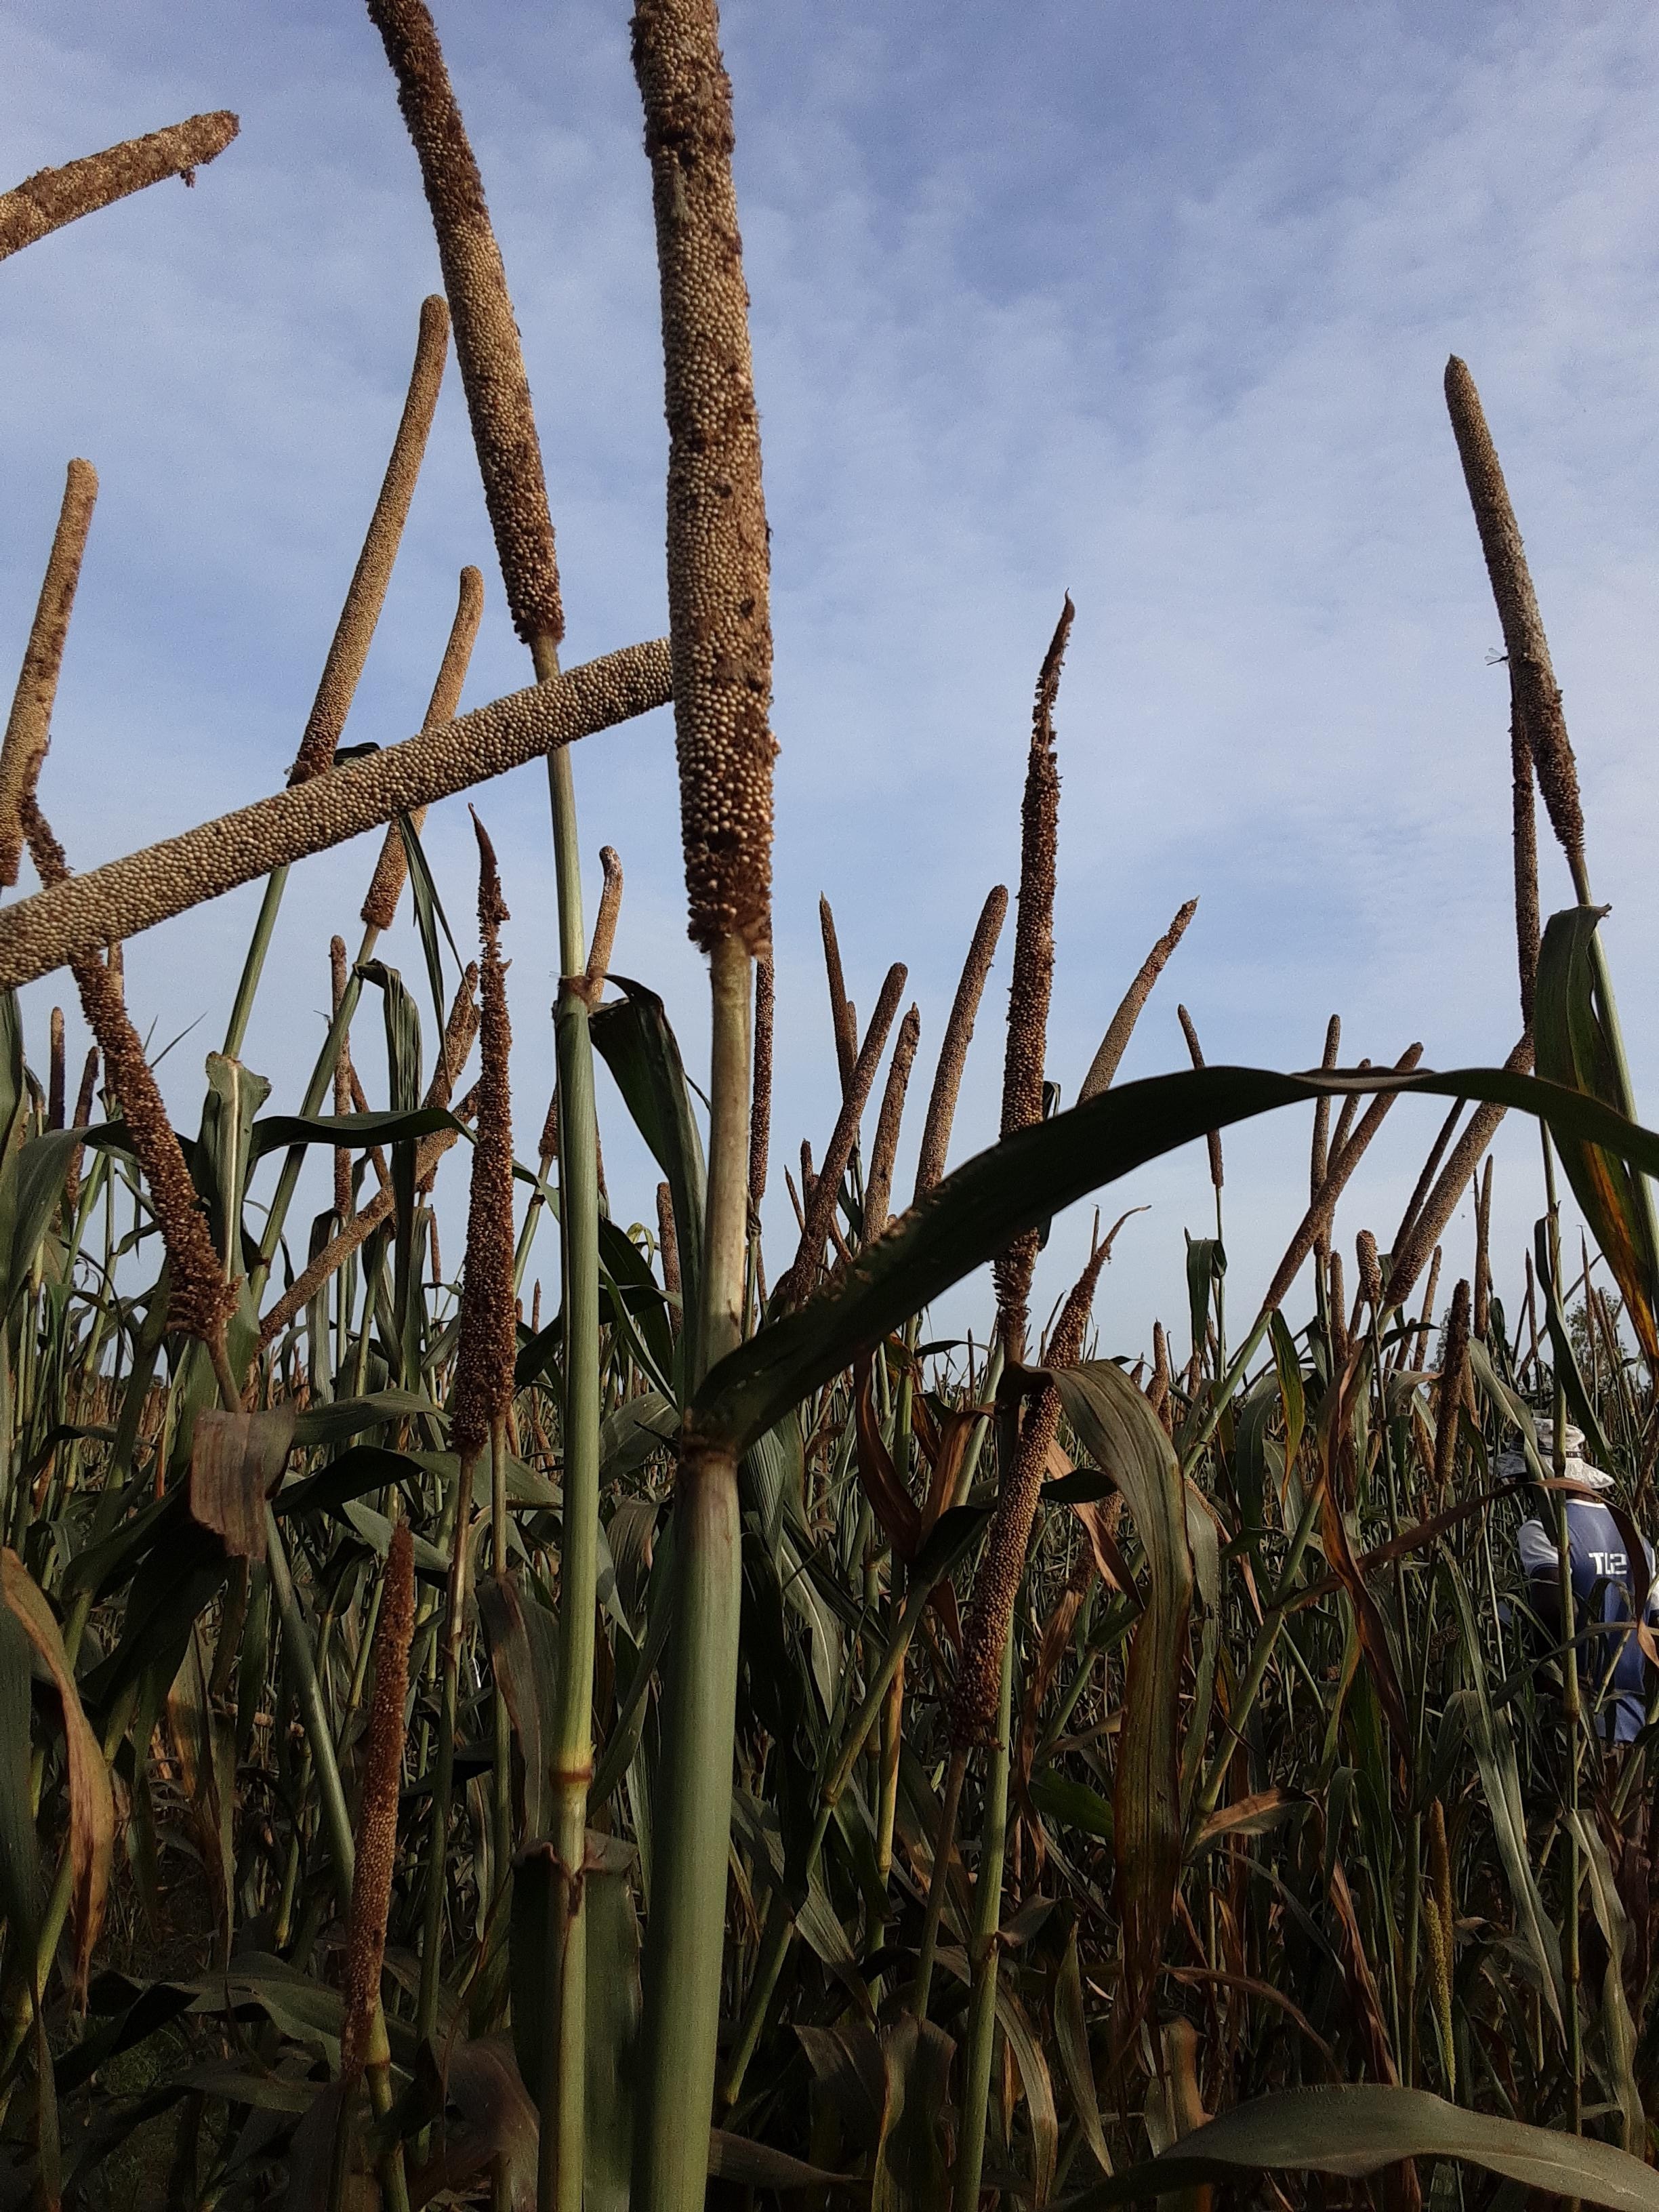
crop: pearl millet
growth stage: filling grain
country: Senegal
